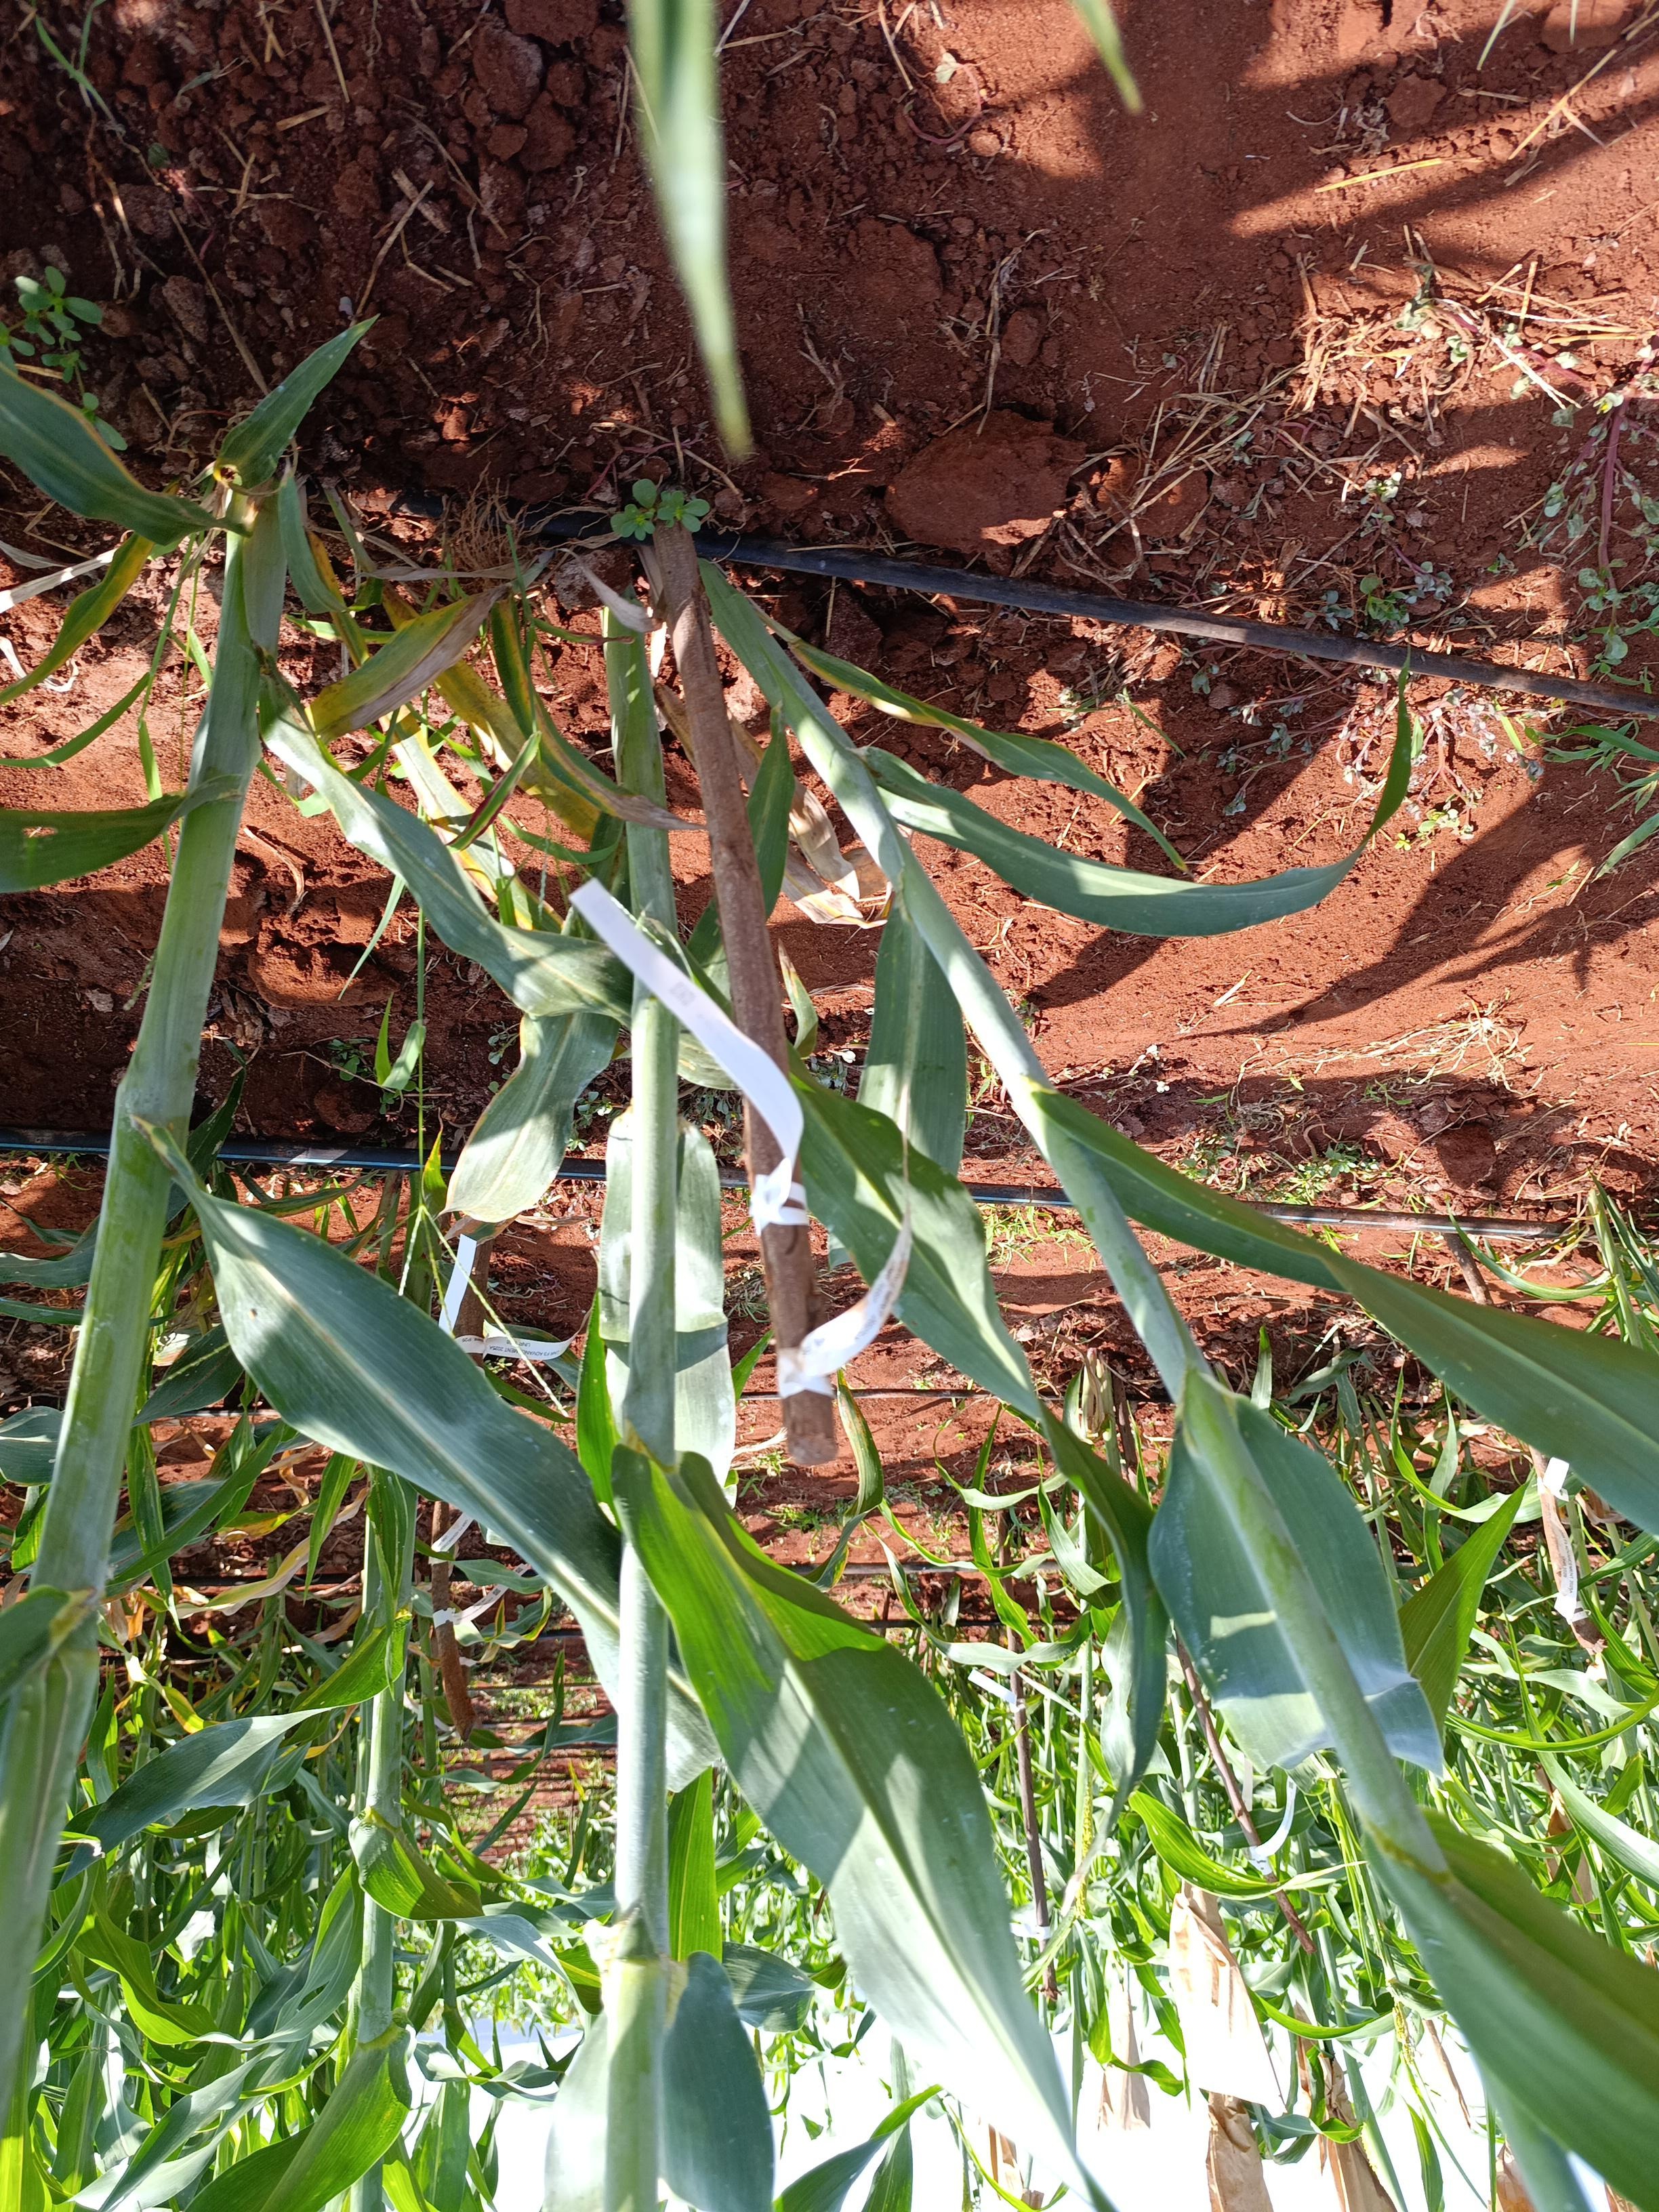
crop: sorghum
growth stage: heading tuber
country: Kenya
